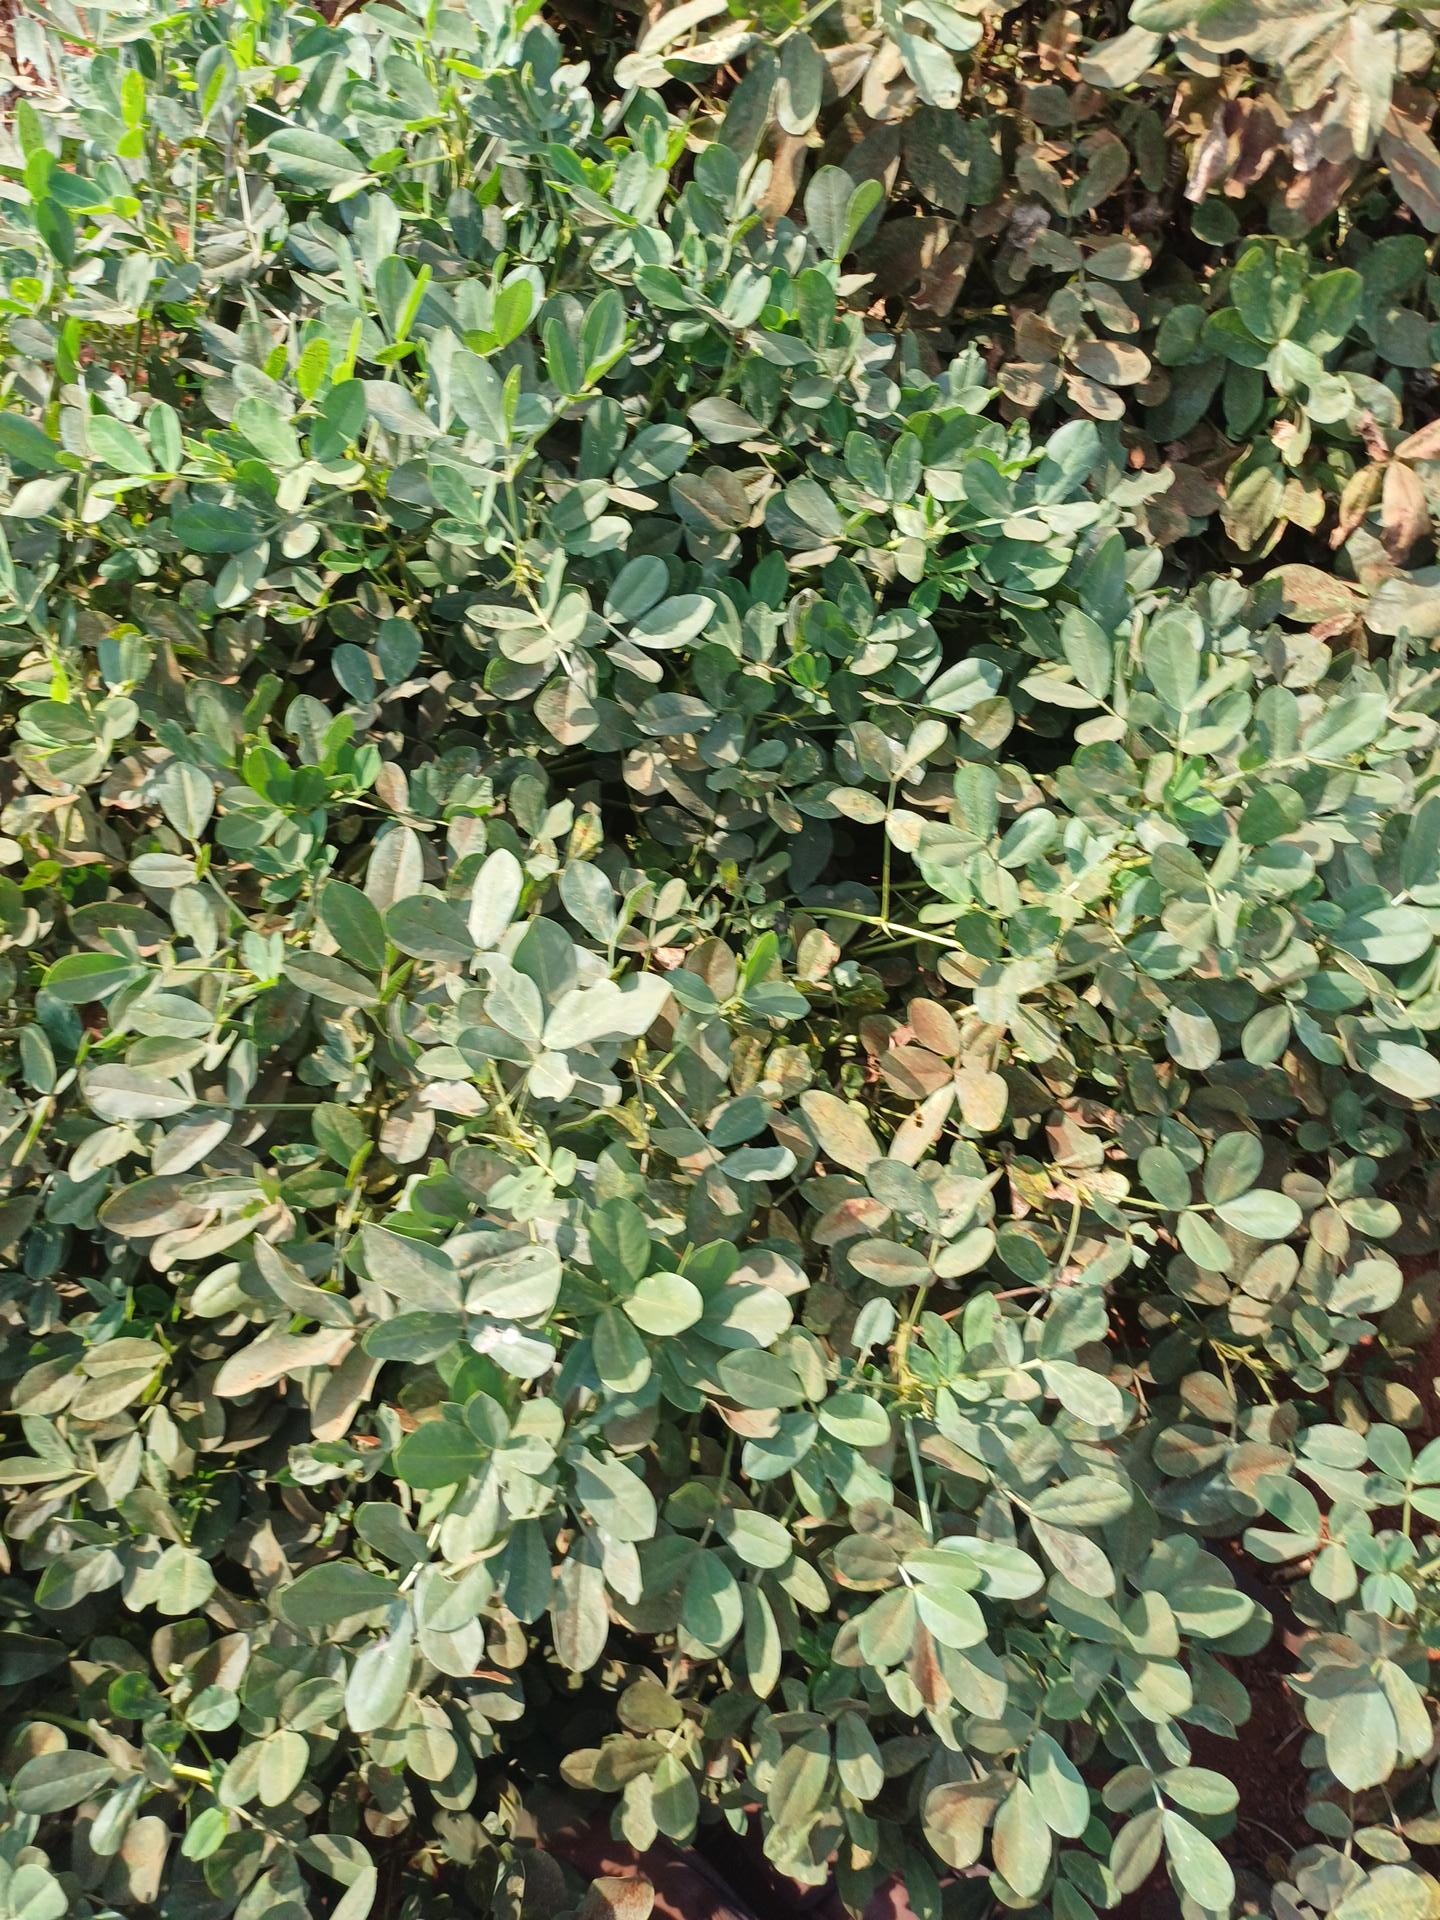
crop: groundnut
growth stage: maturity
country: Kenya
